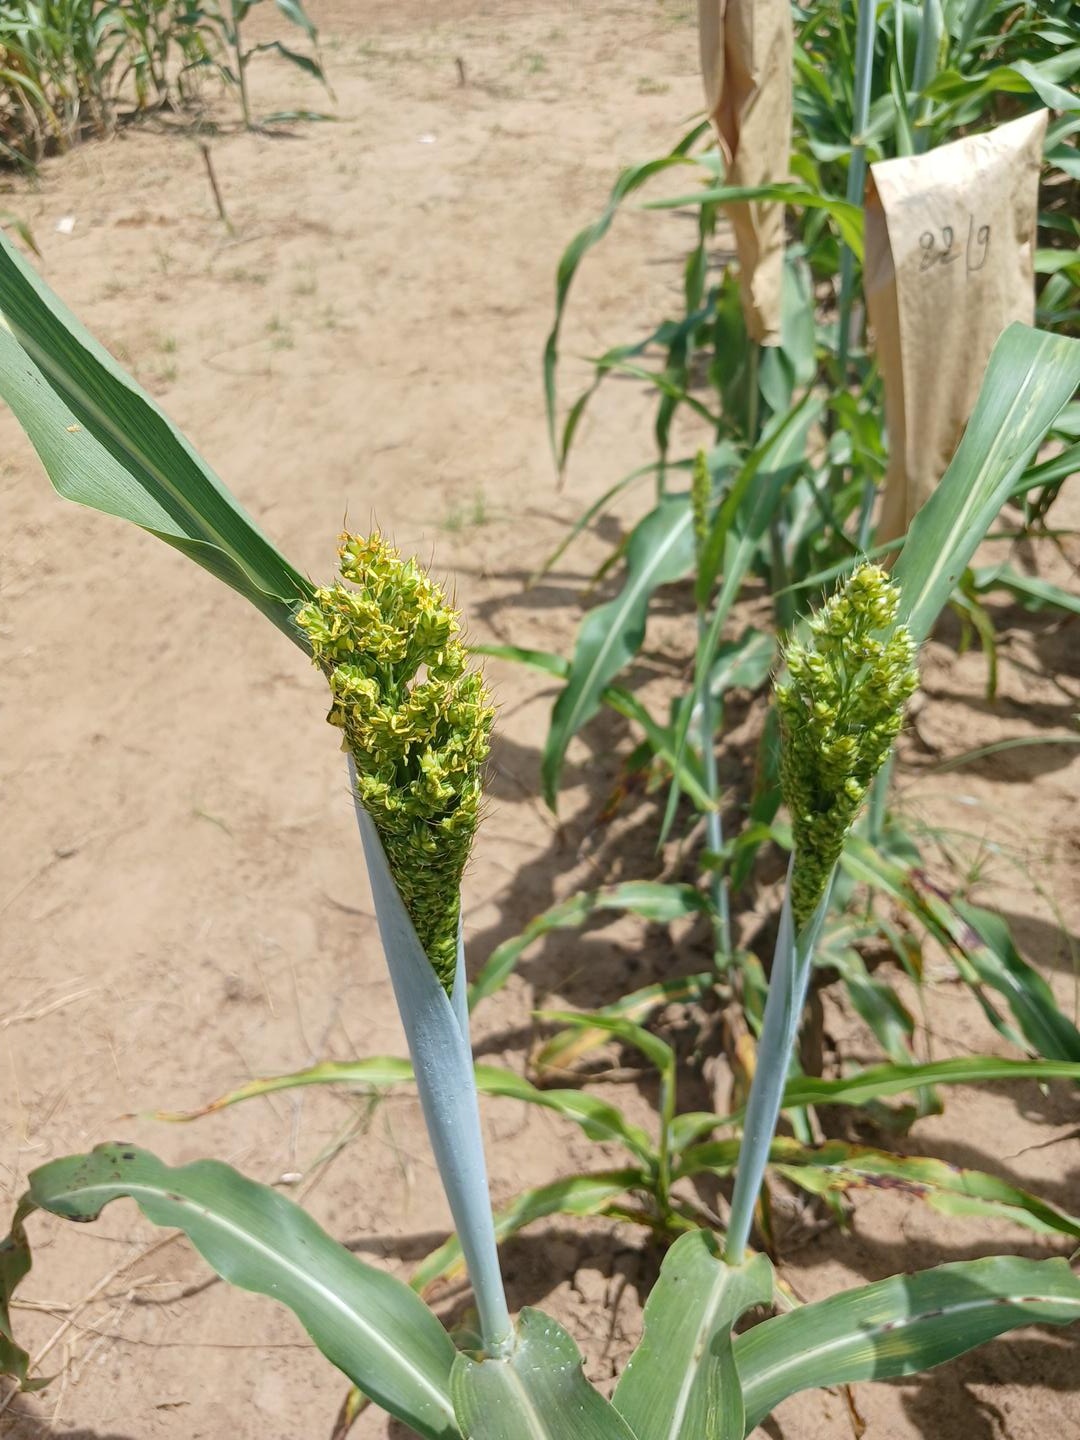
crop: sorghum
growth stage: heading tuber
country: Senegal
